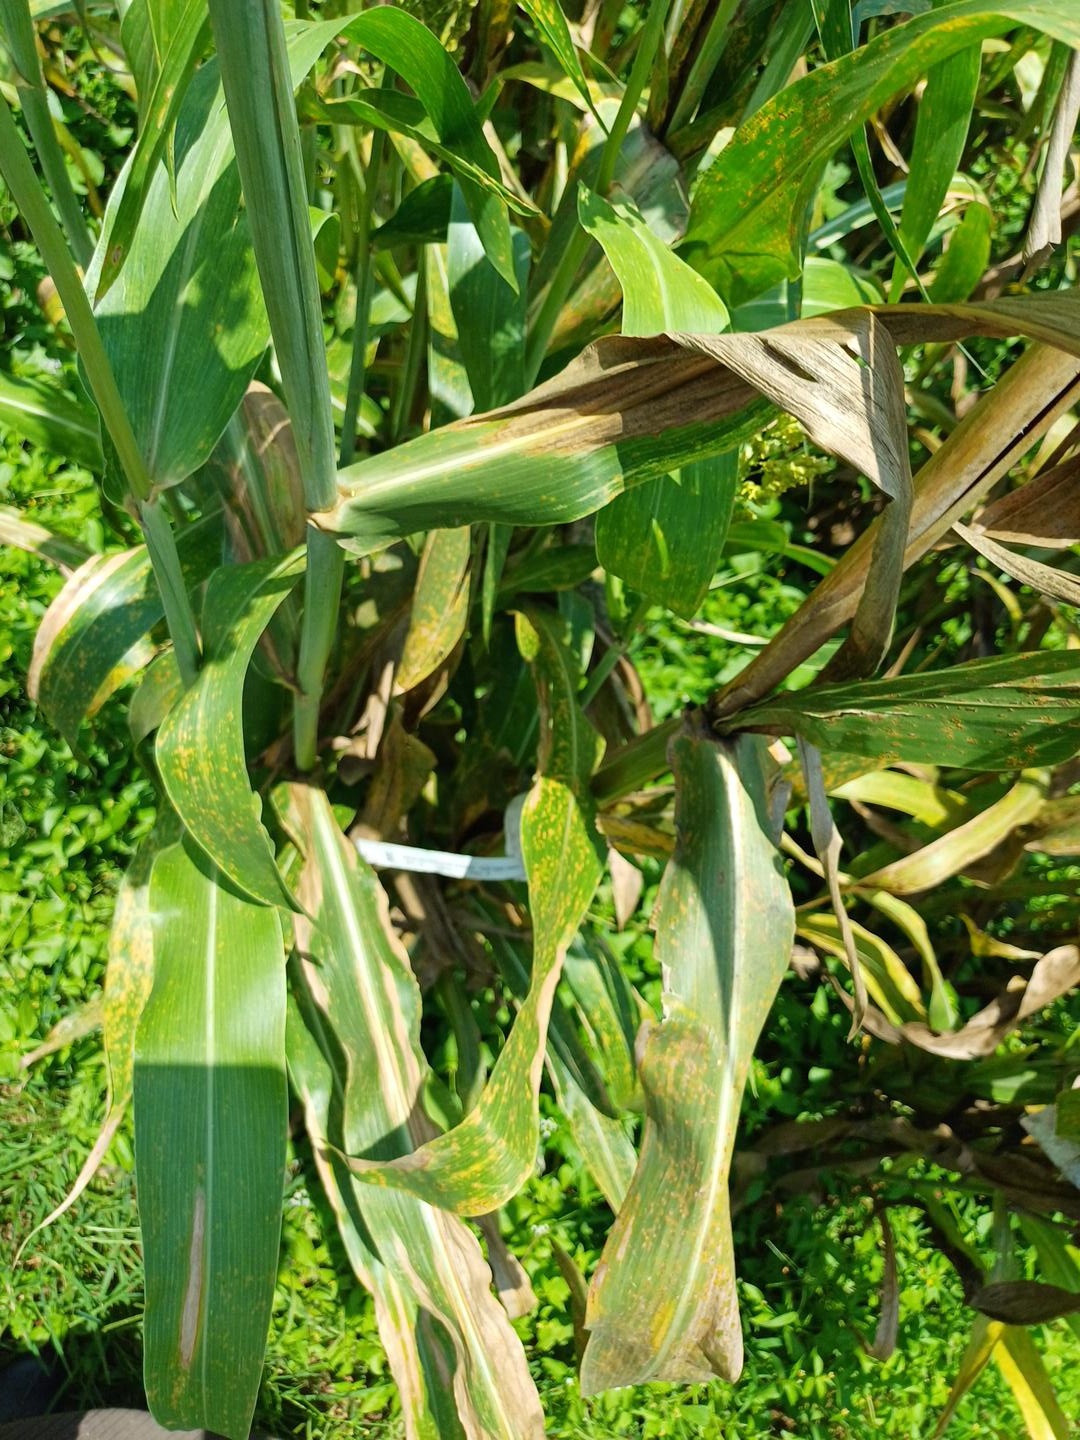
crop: sorghum
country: Kenya
